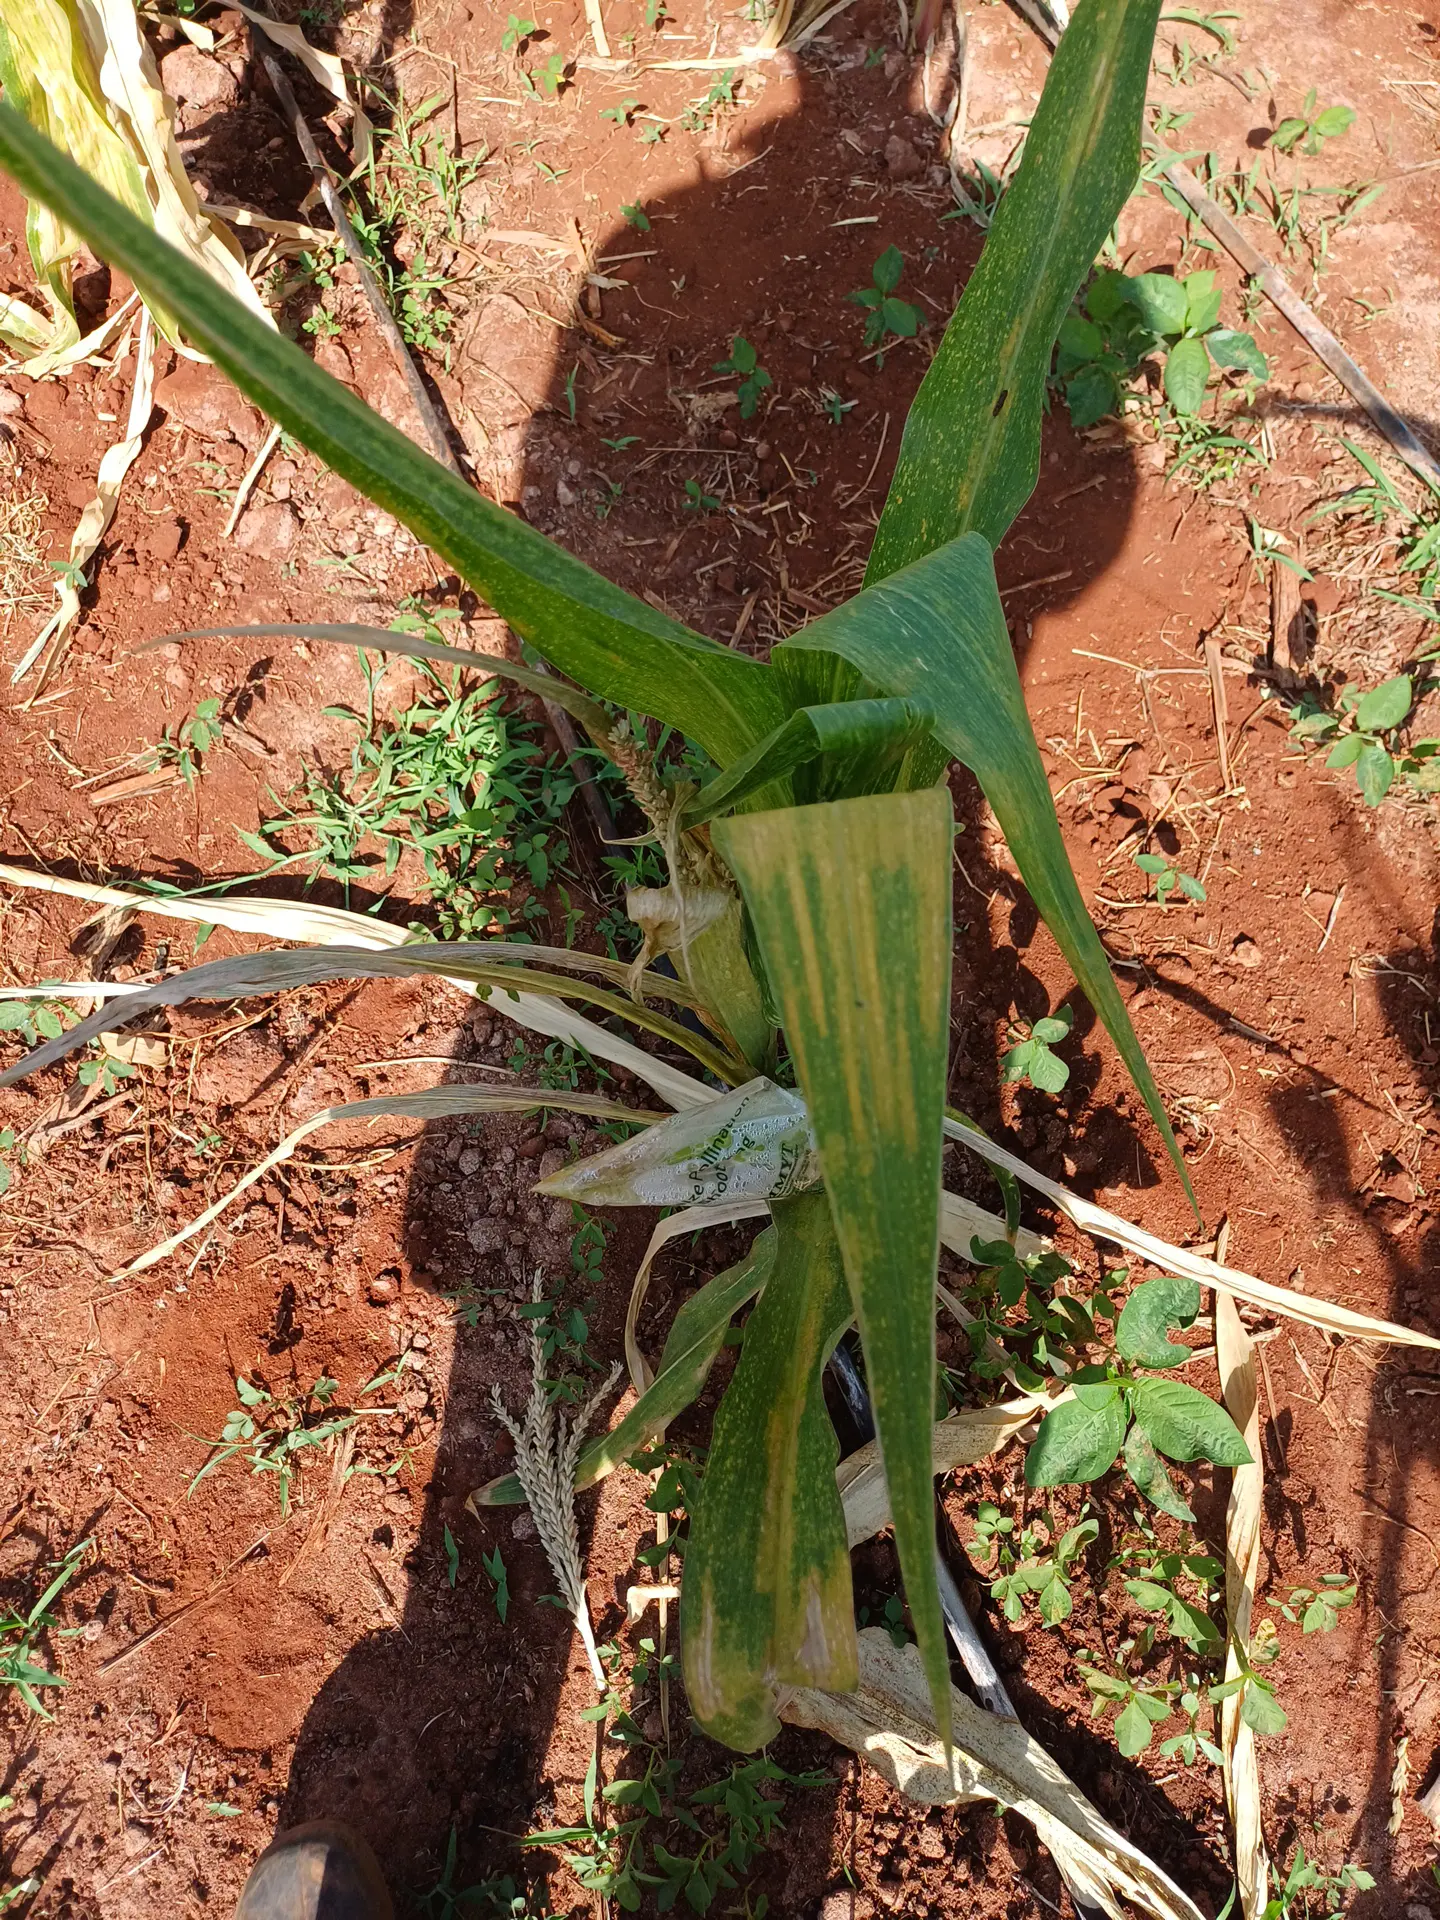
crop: maize
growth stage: flowering
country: Kenya
